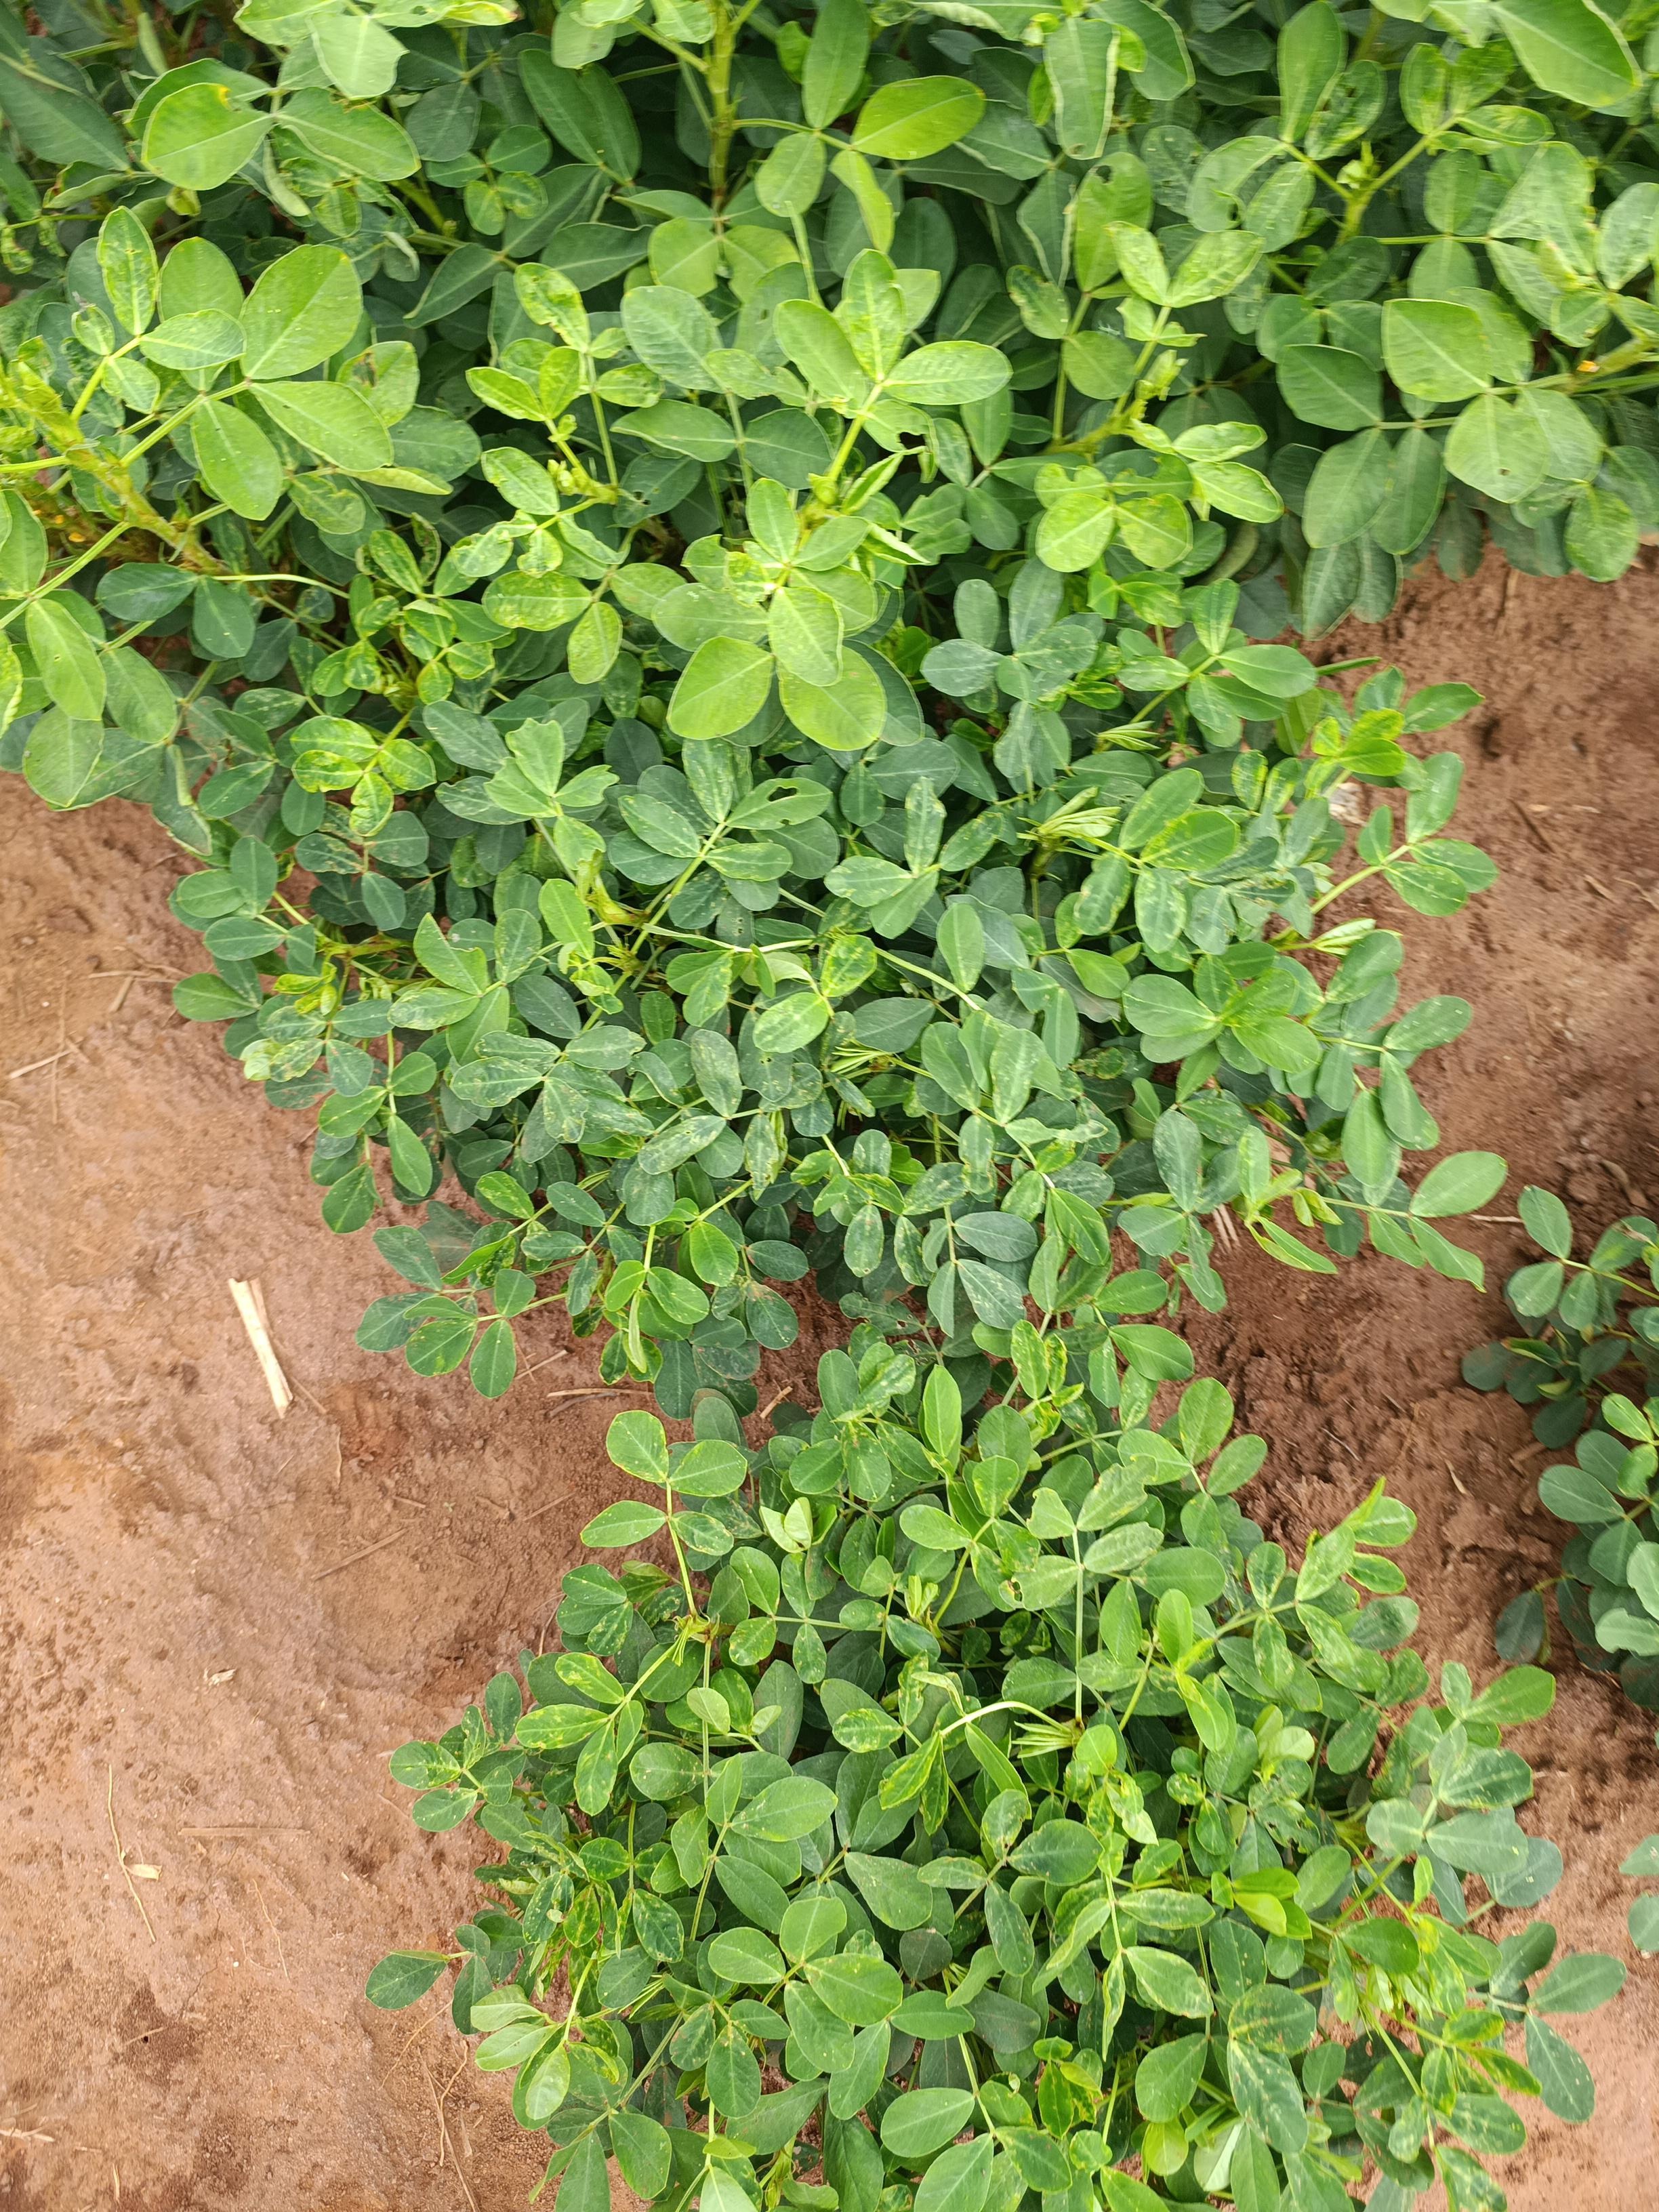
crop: groundnut
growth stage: pegging
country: Kenya
